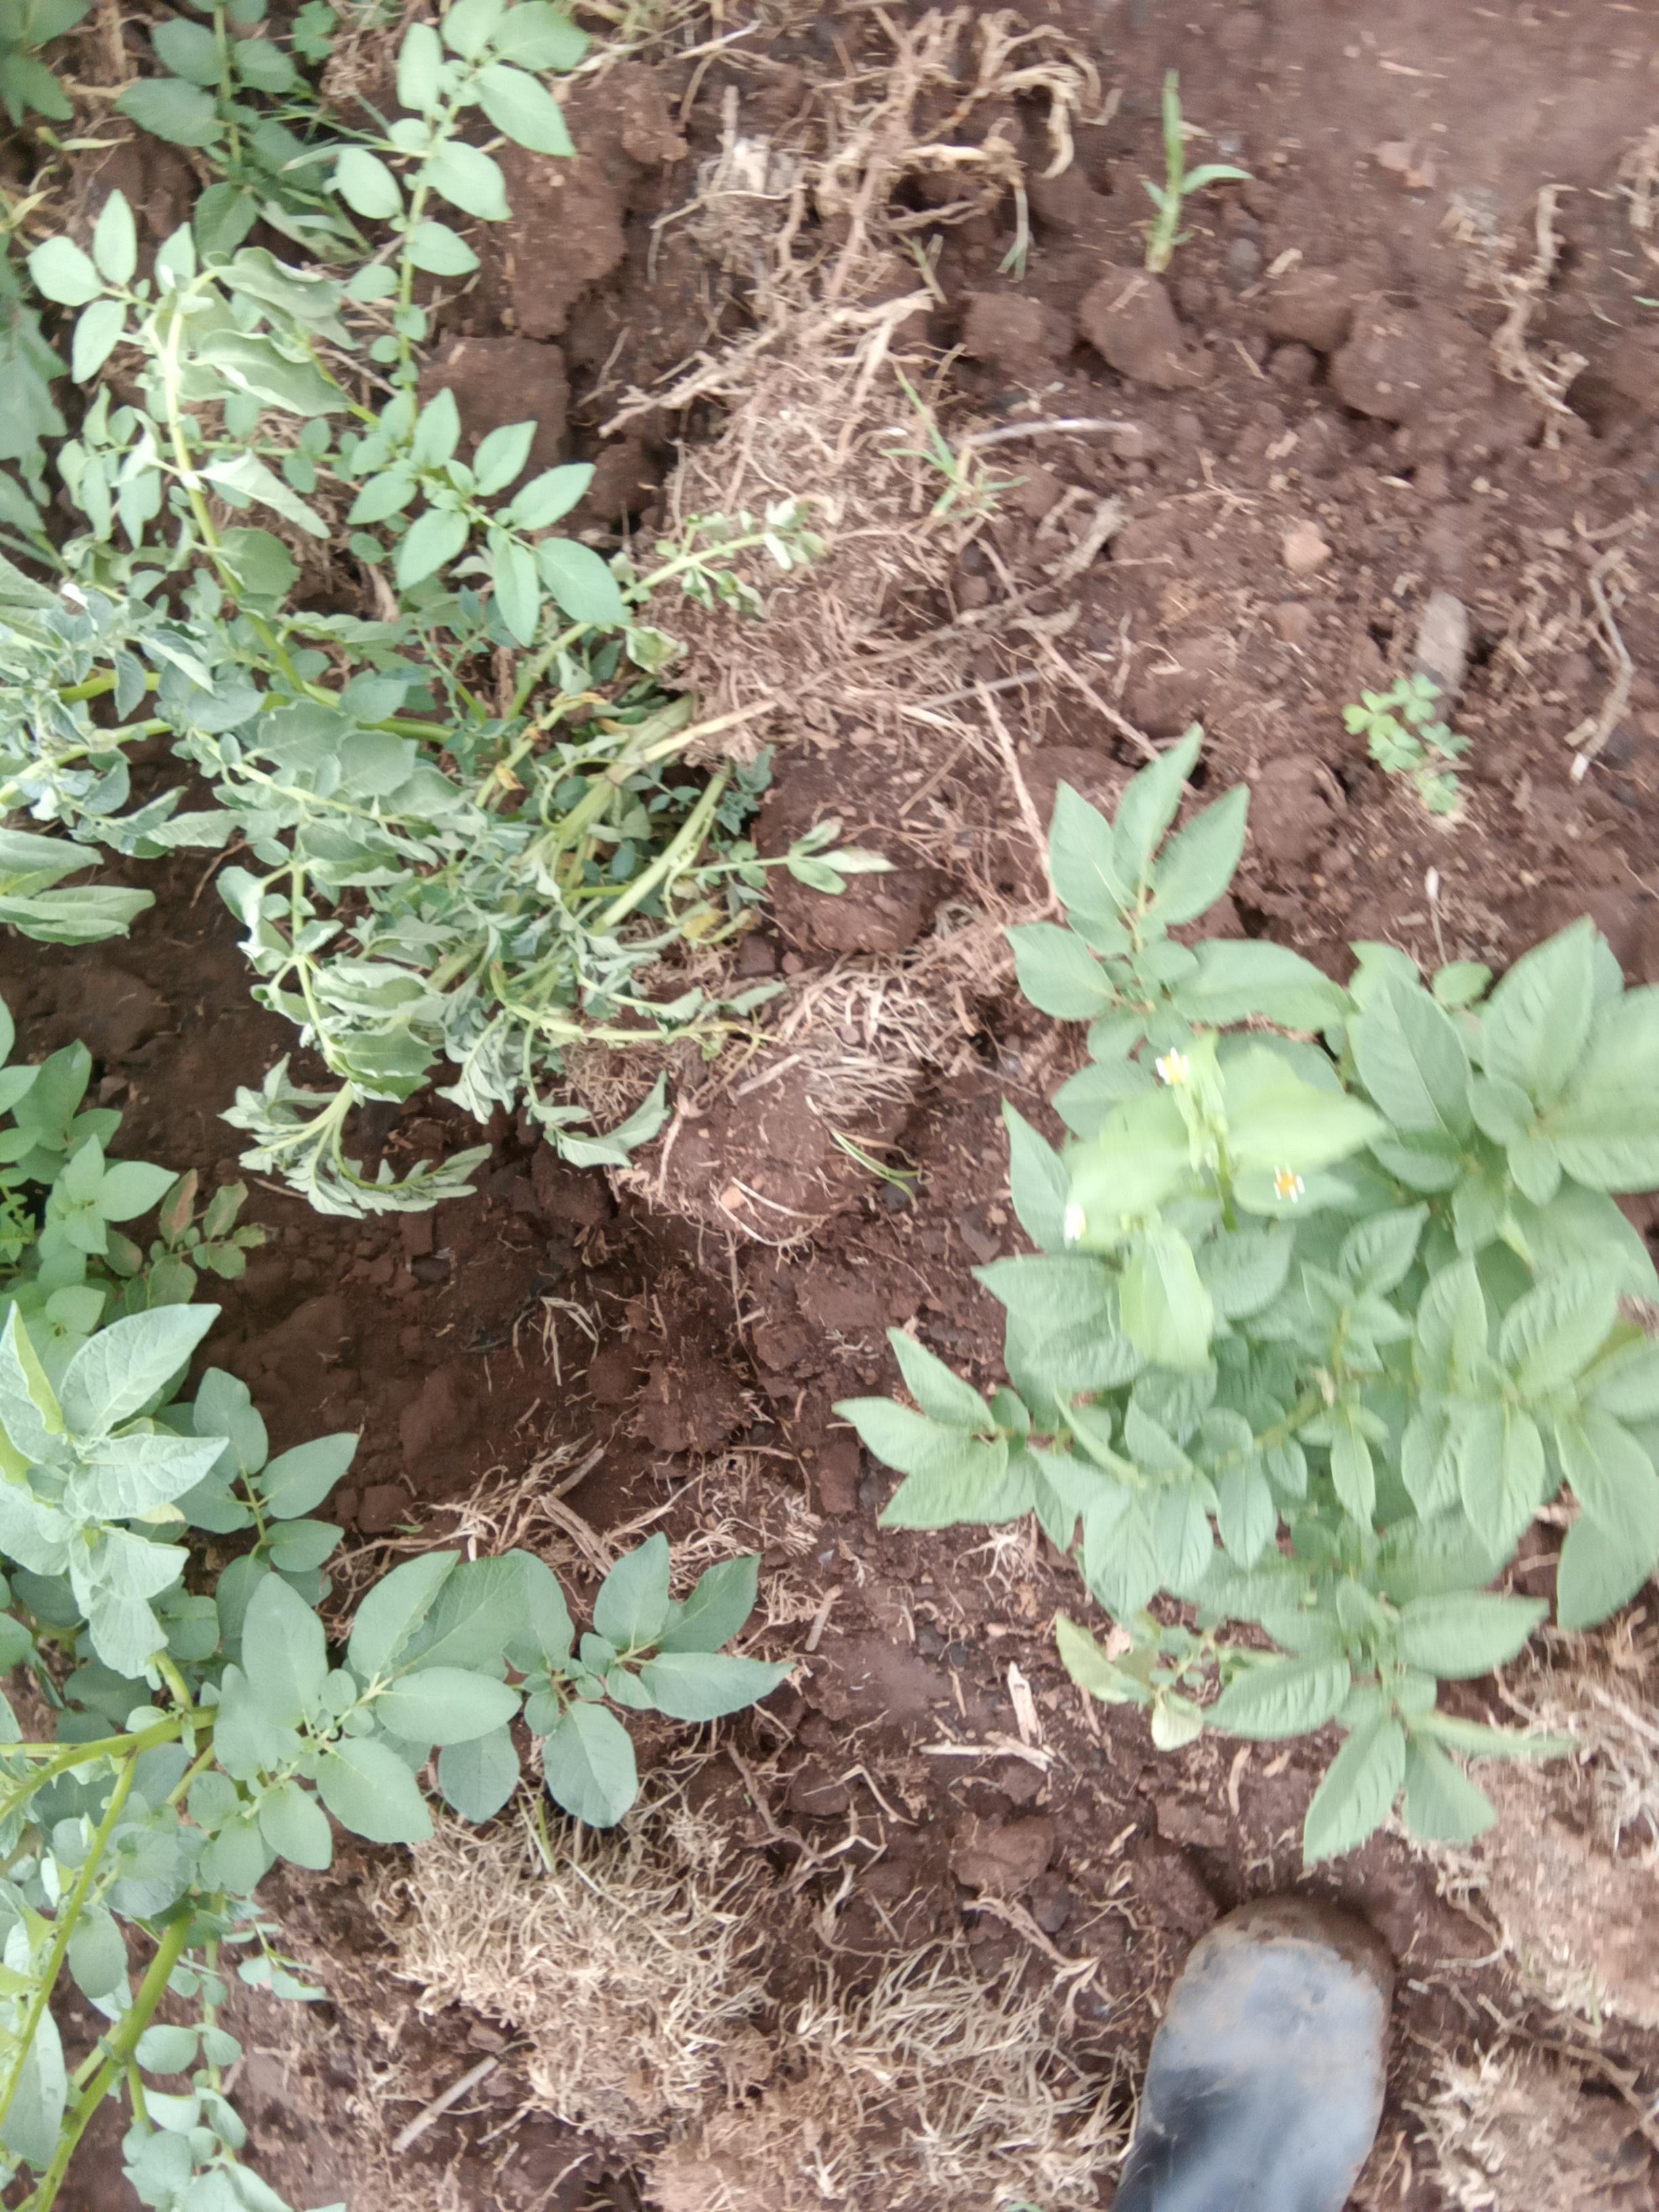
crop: potato
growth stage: flowering
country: Kenya
